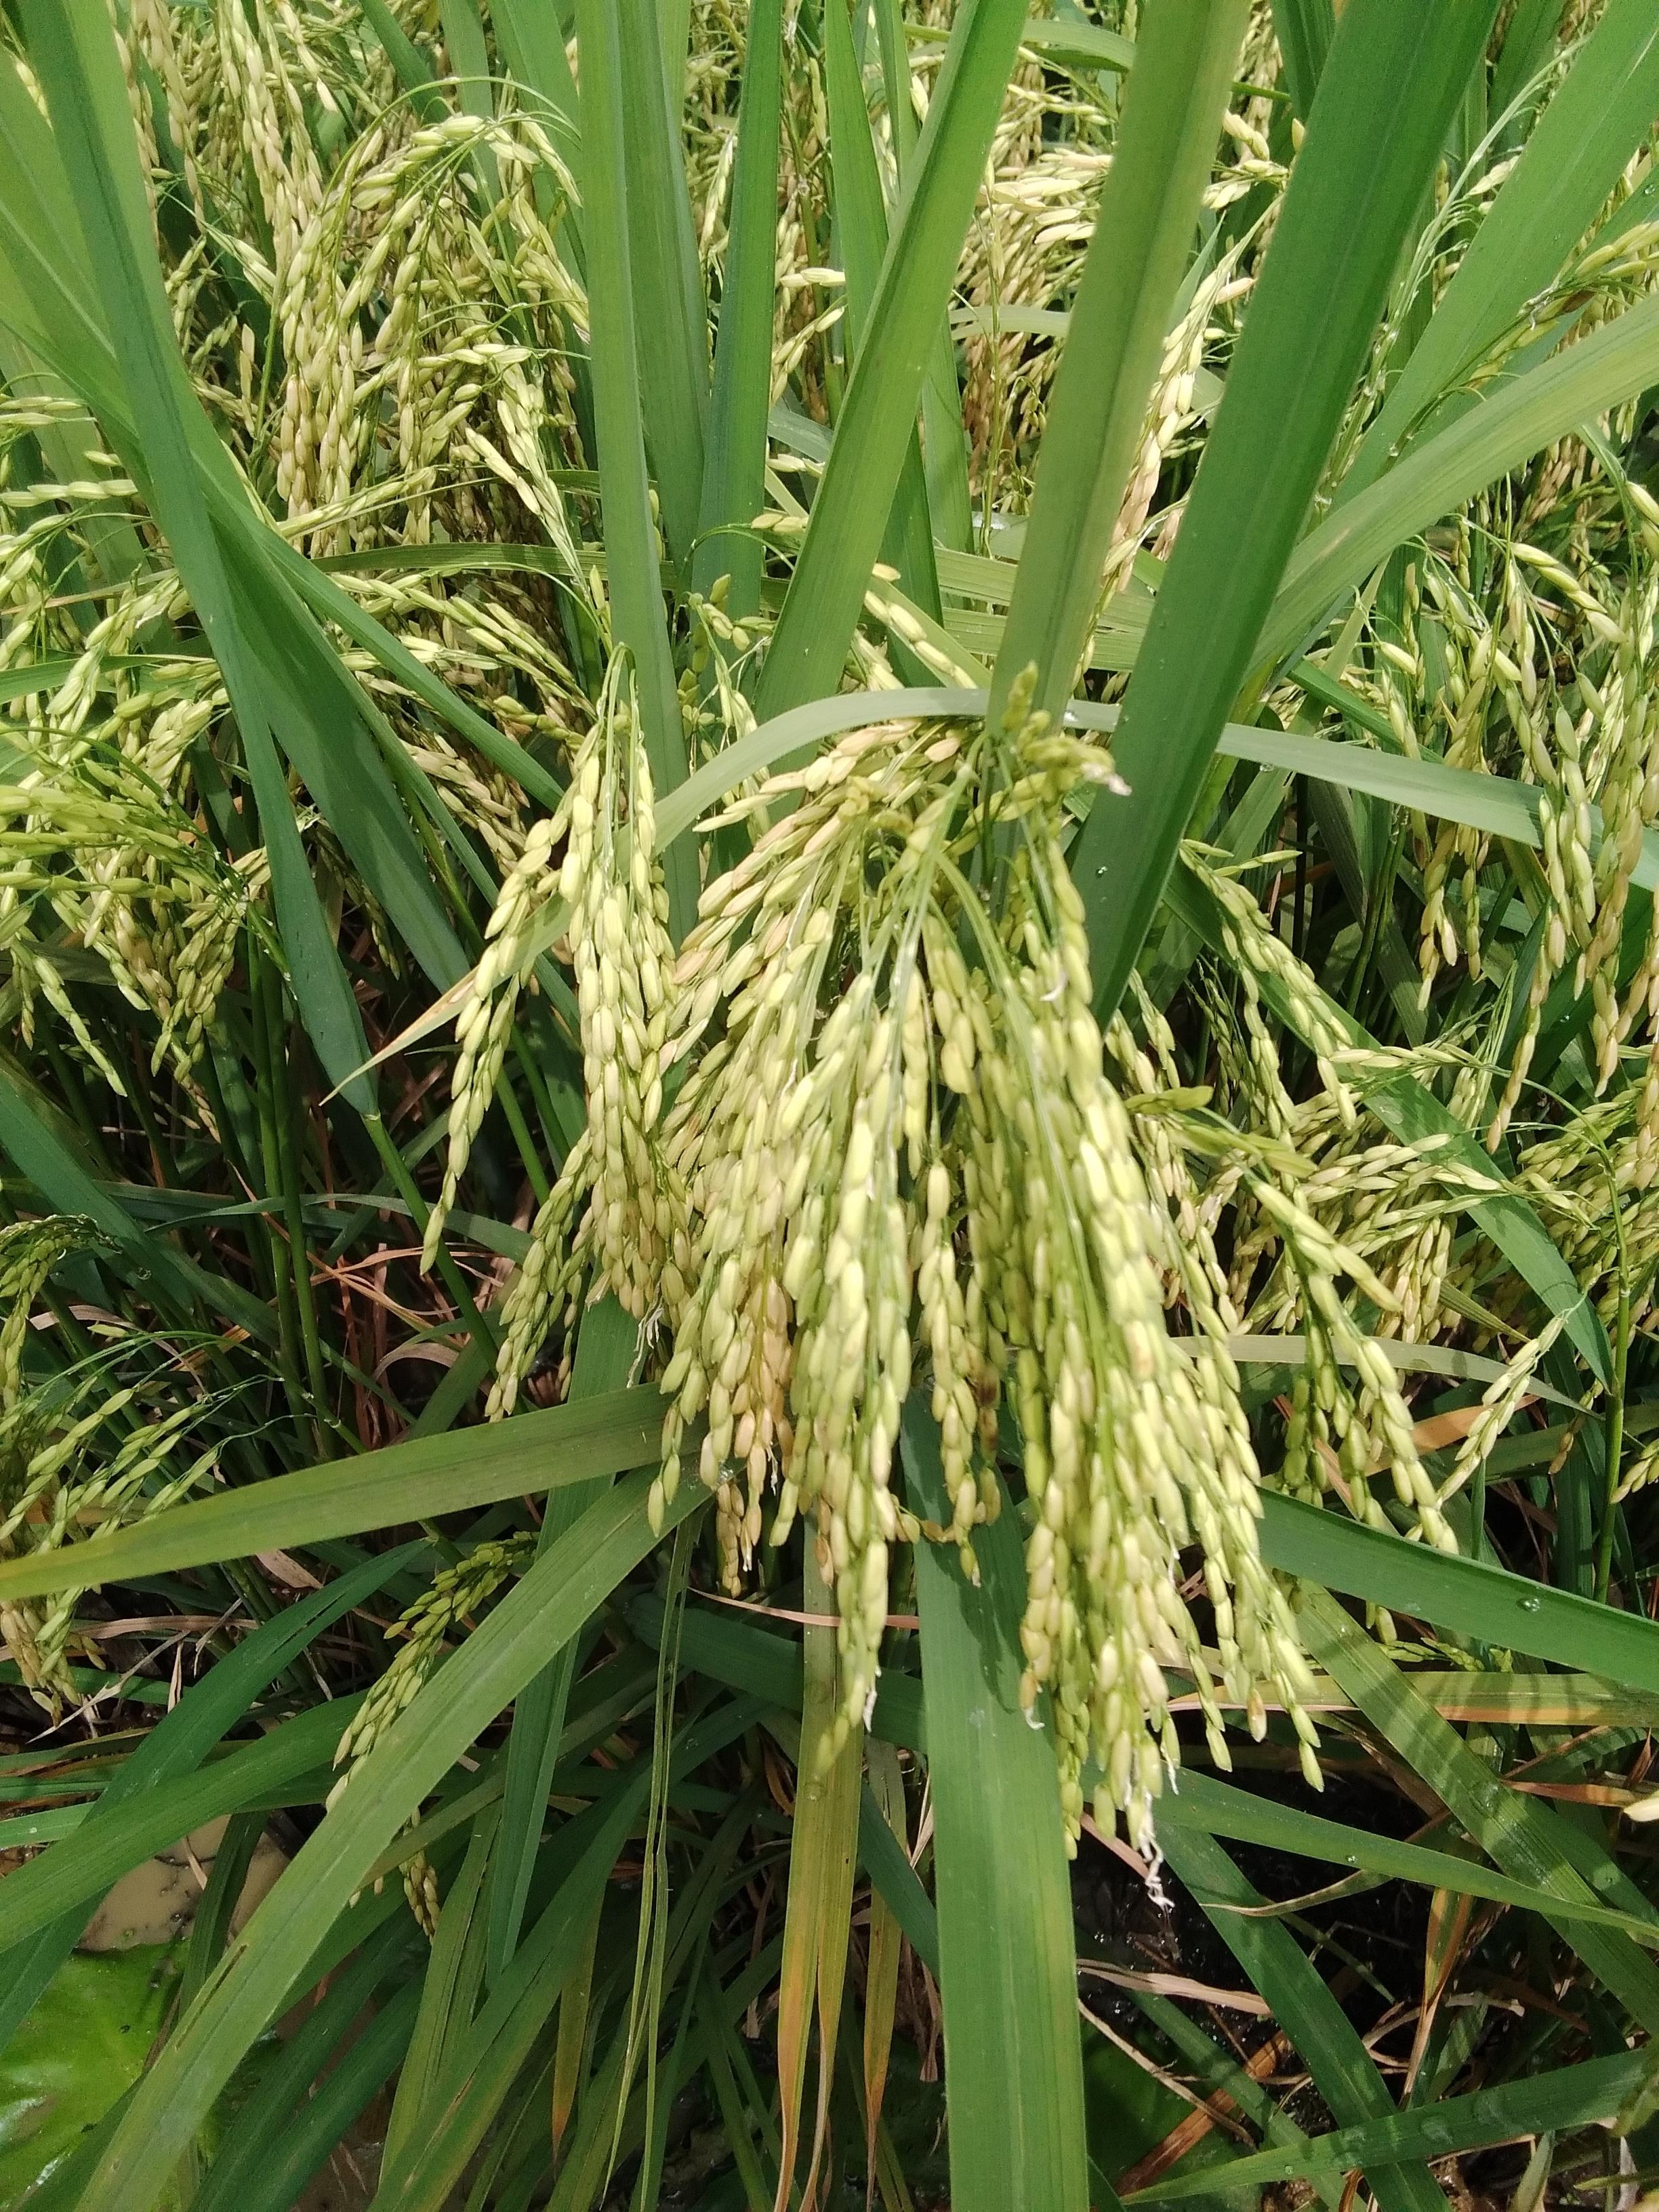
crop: rice
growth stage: ripening
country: Nigeria
